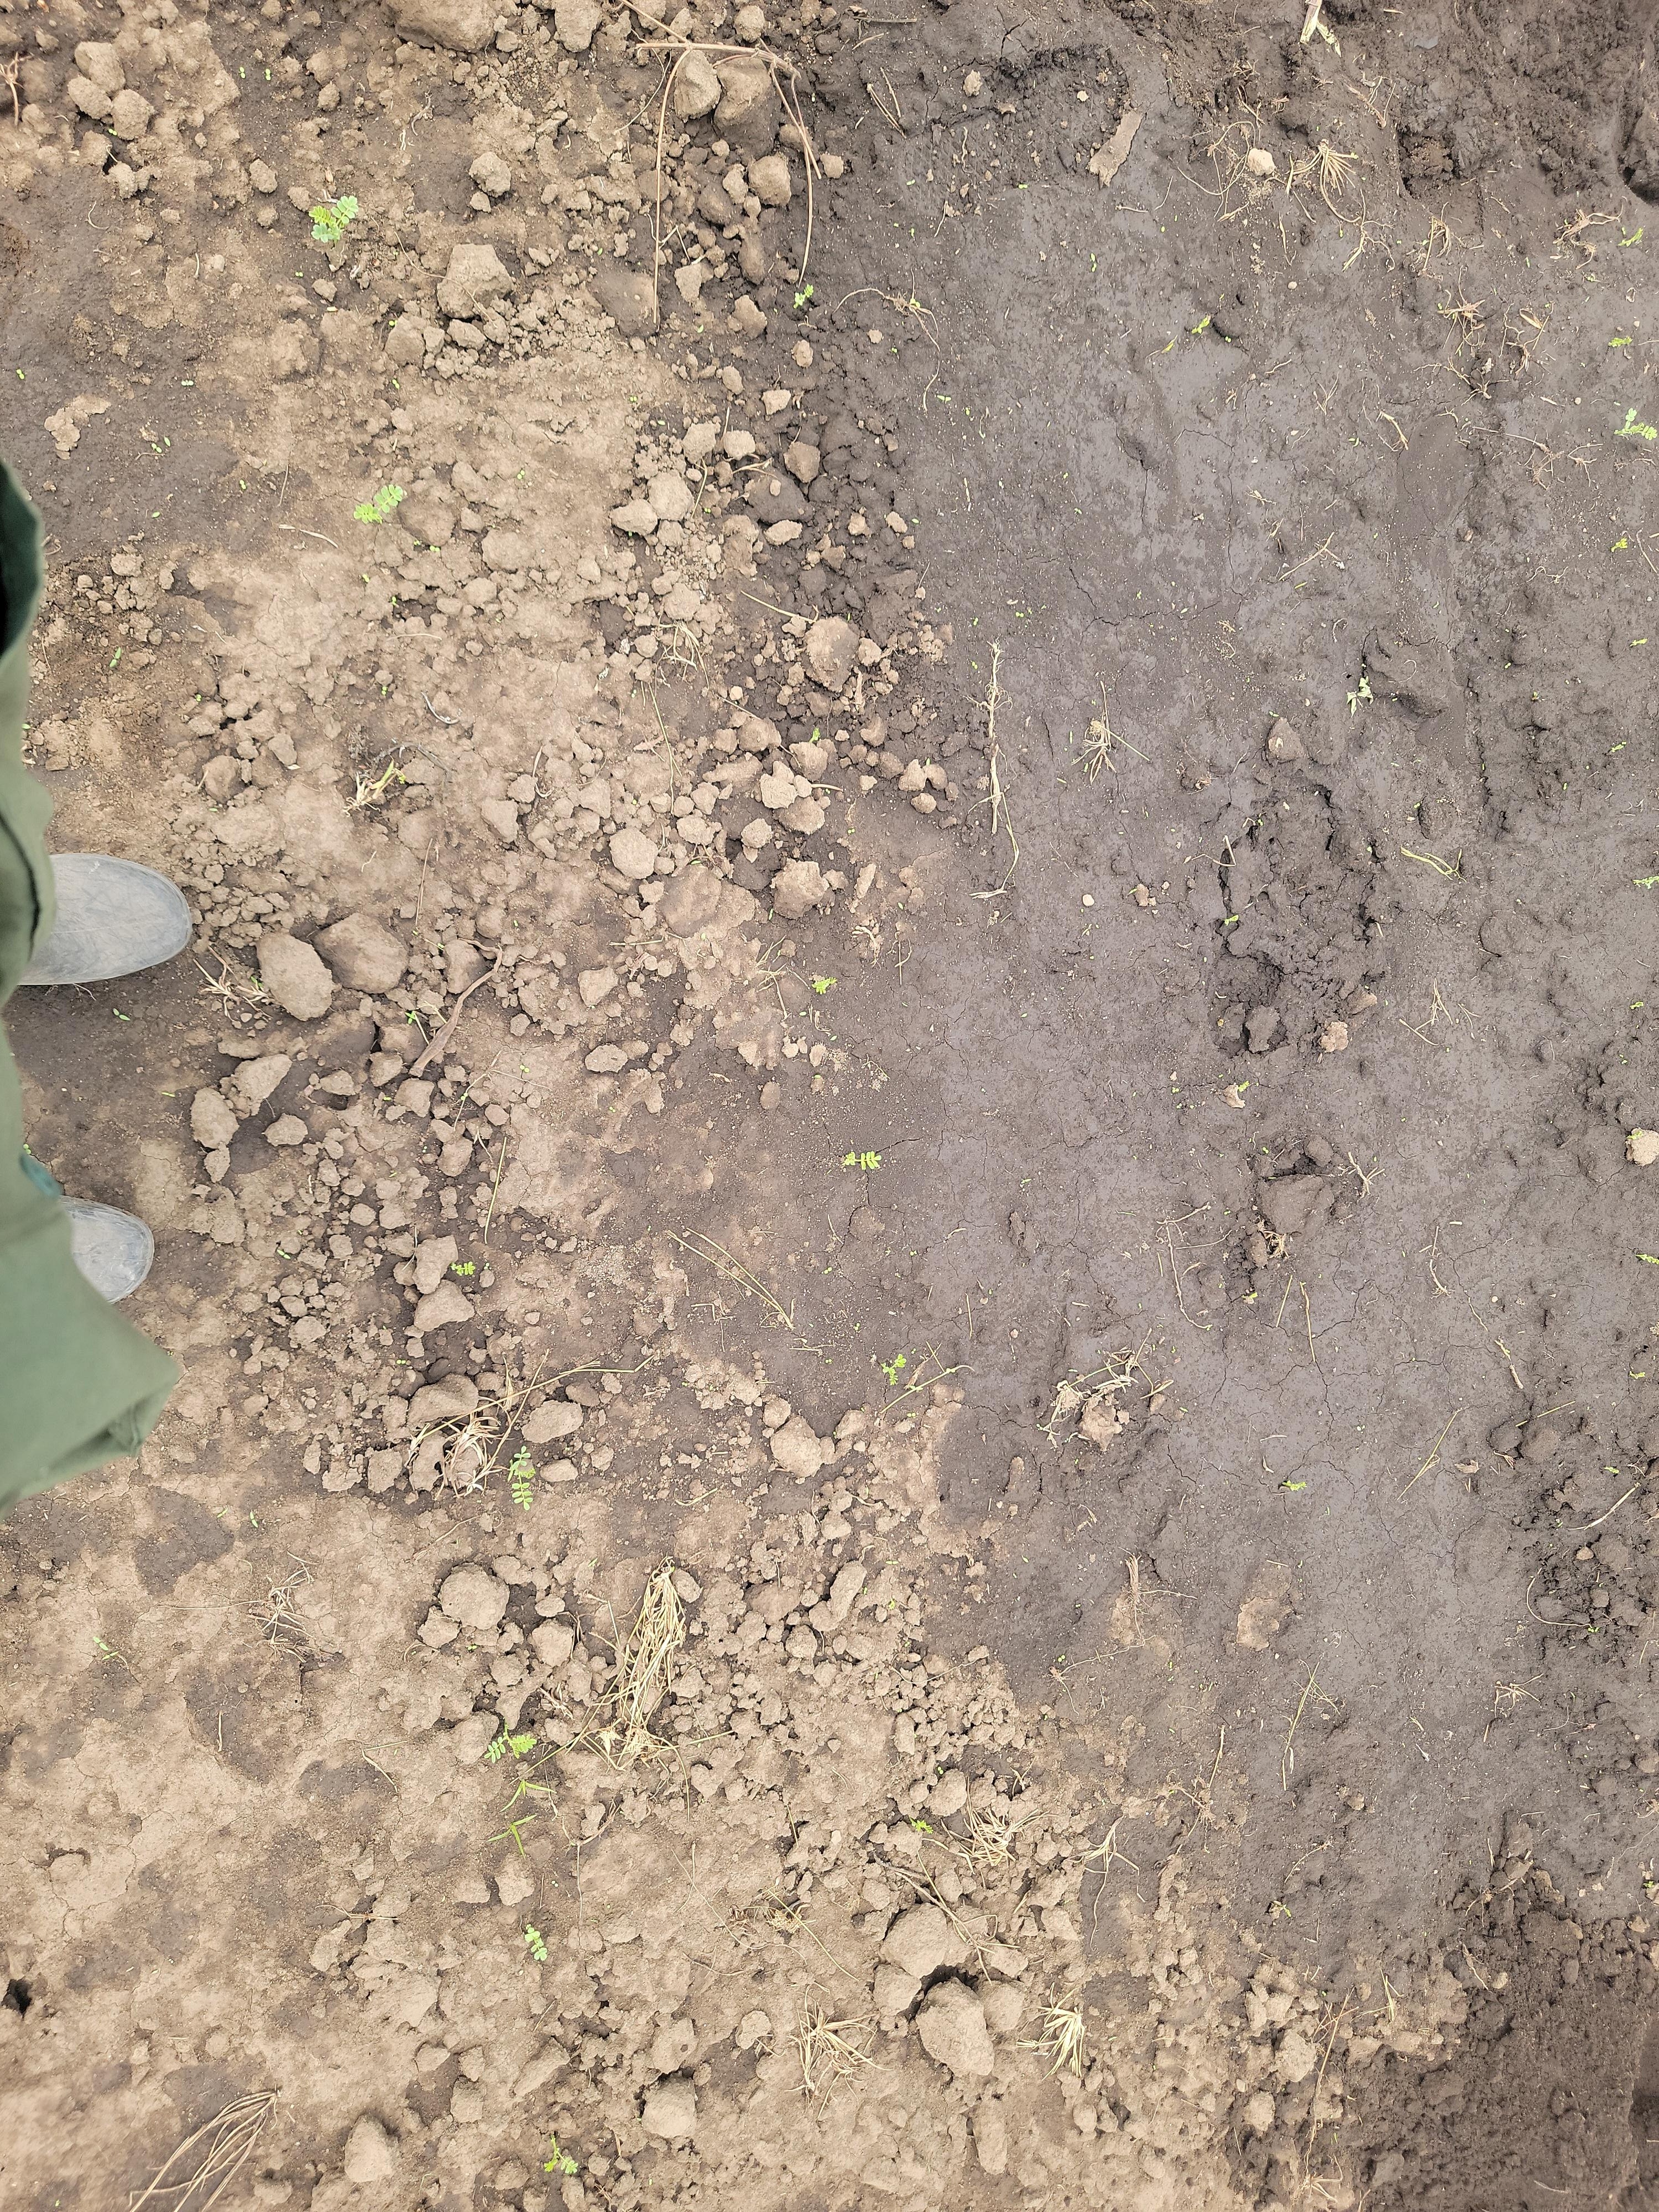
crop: chickpea
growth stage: emergence
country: Tanzania
